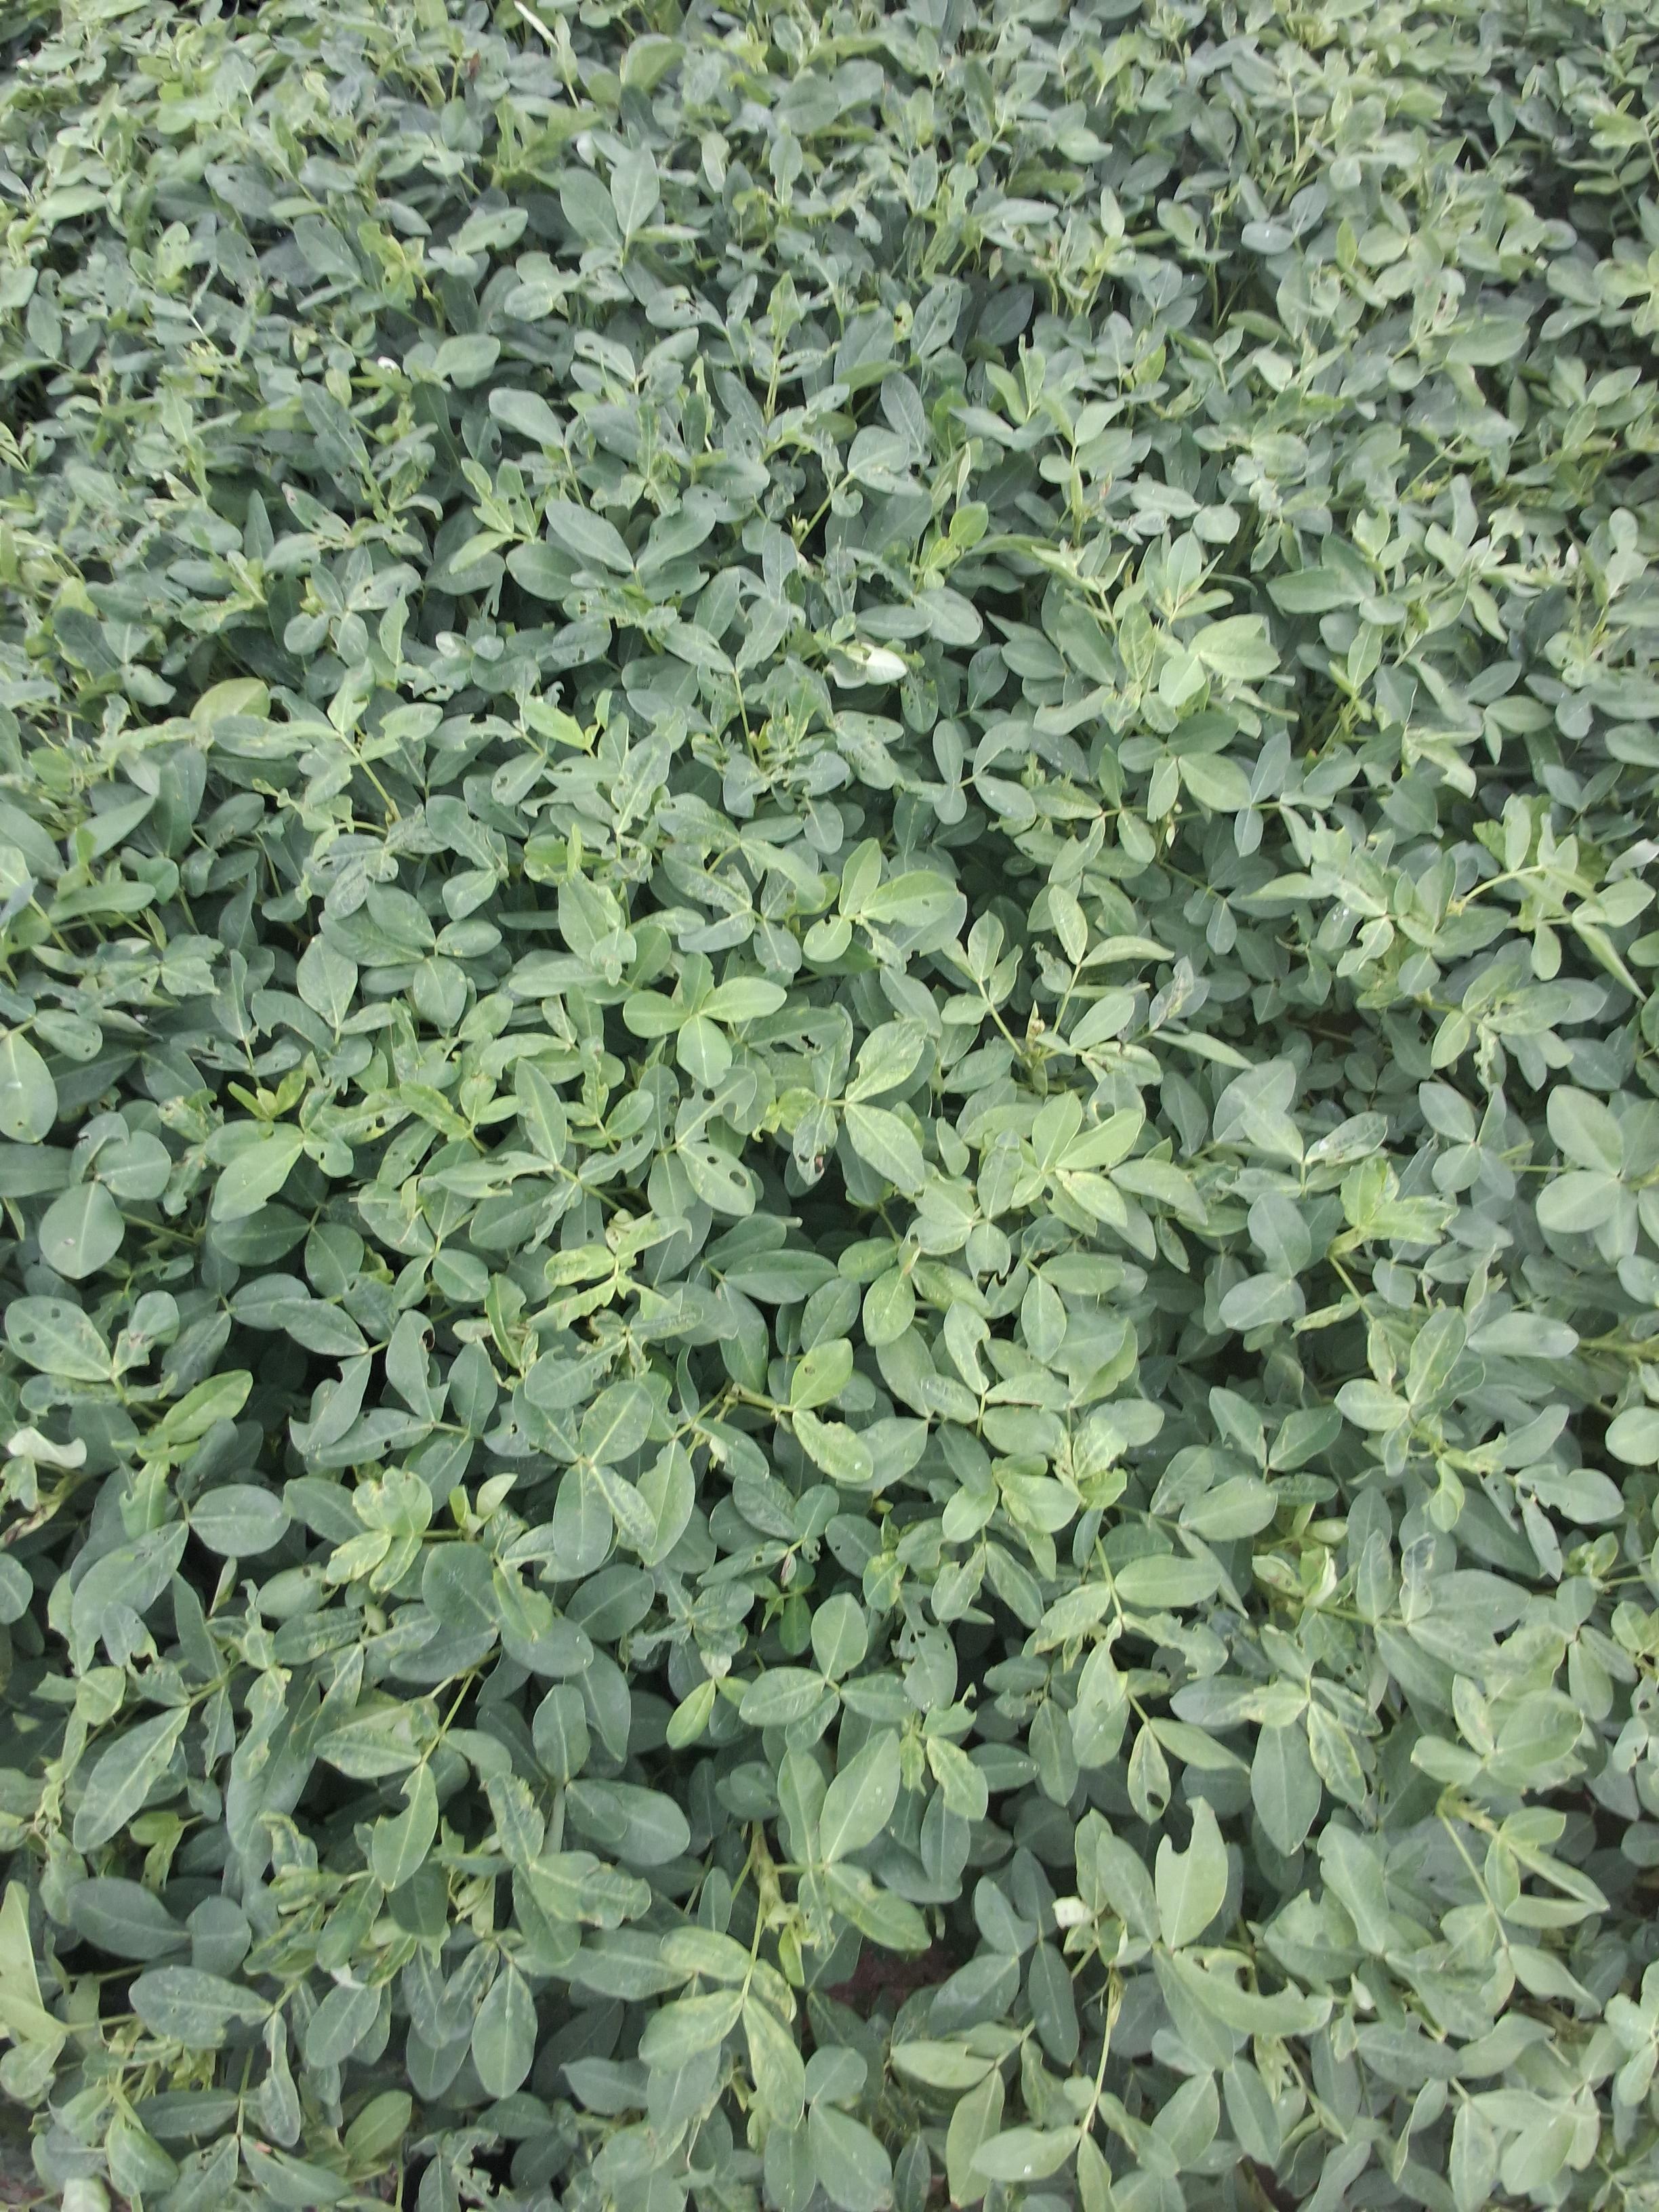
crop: groundnut
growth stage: pegging
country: Kenya
